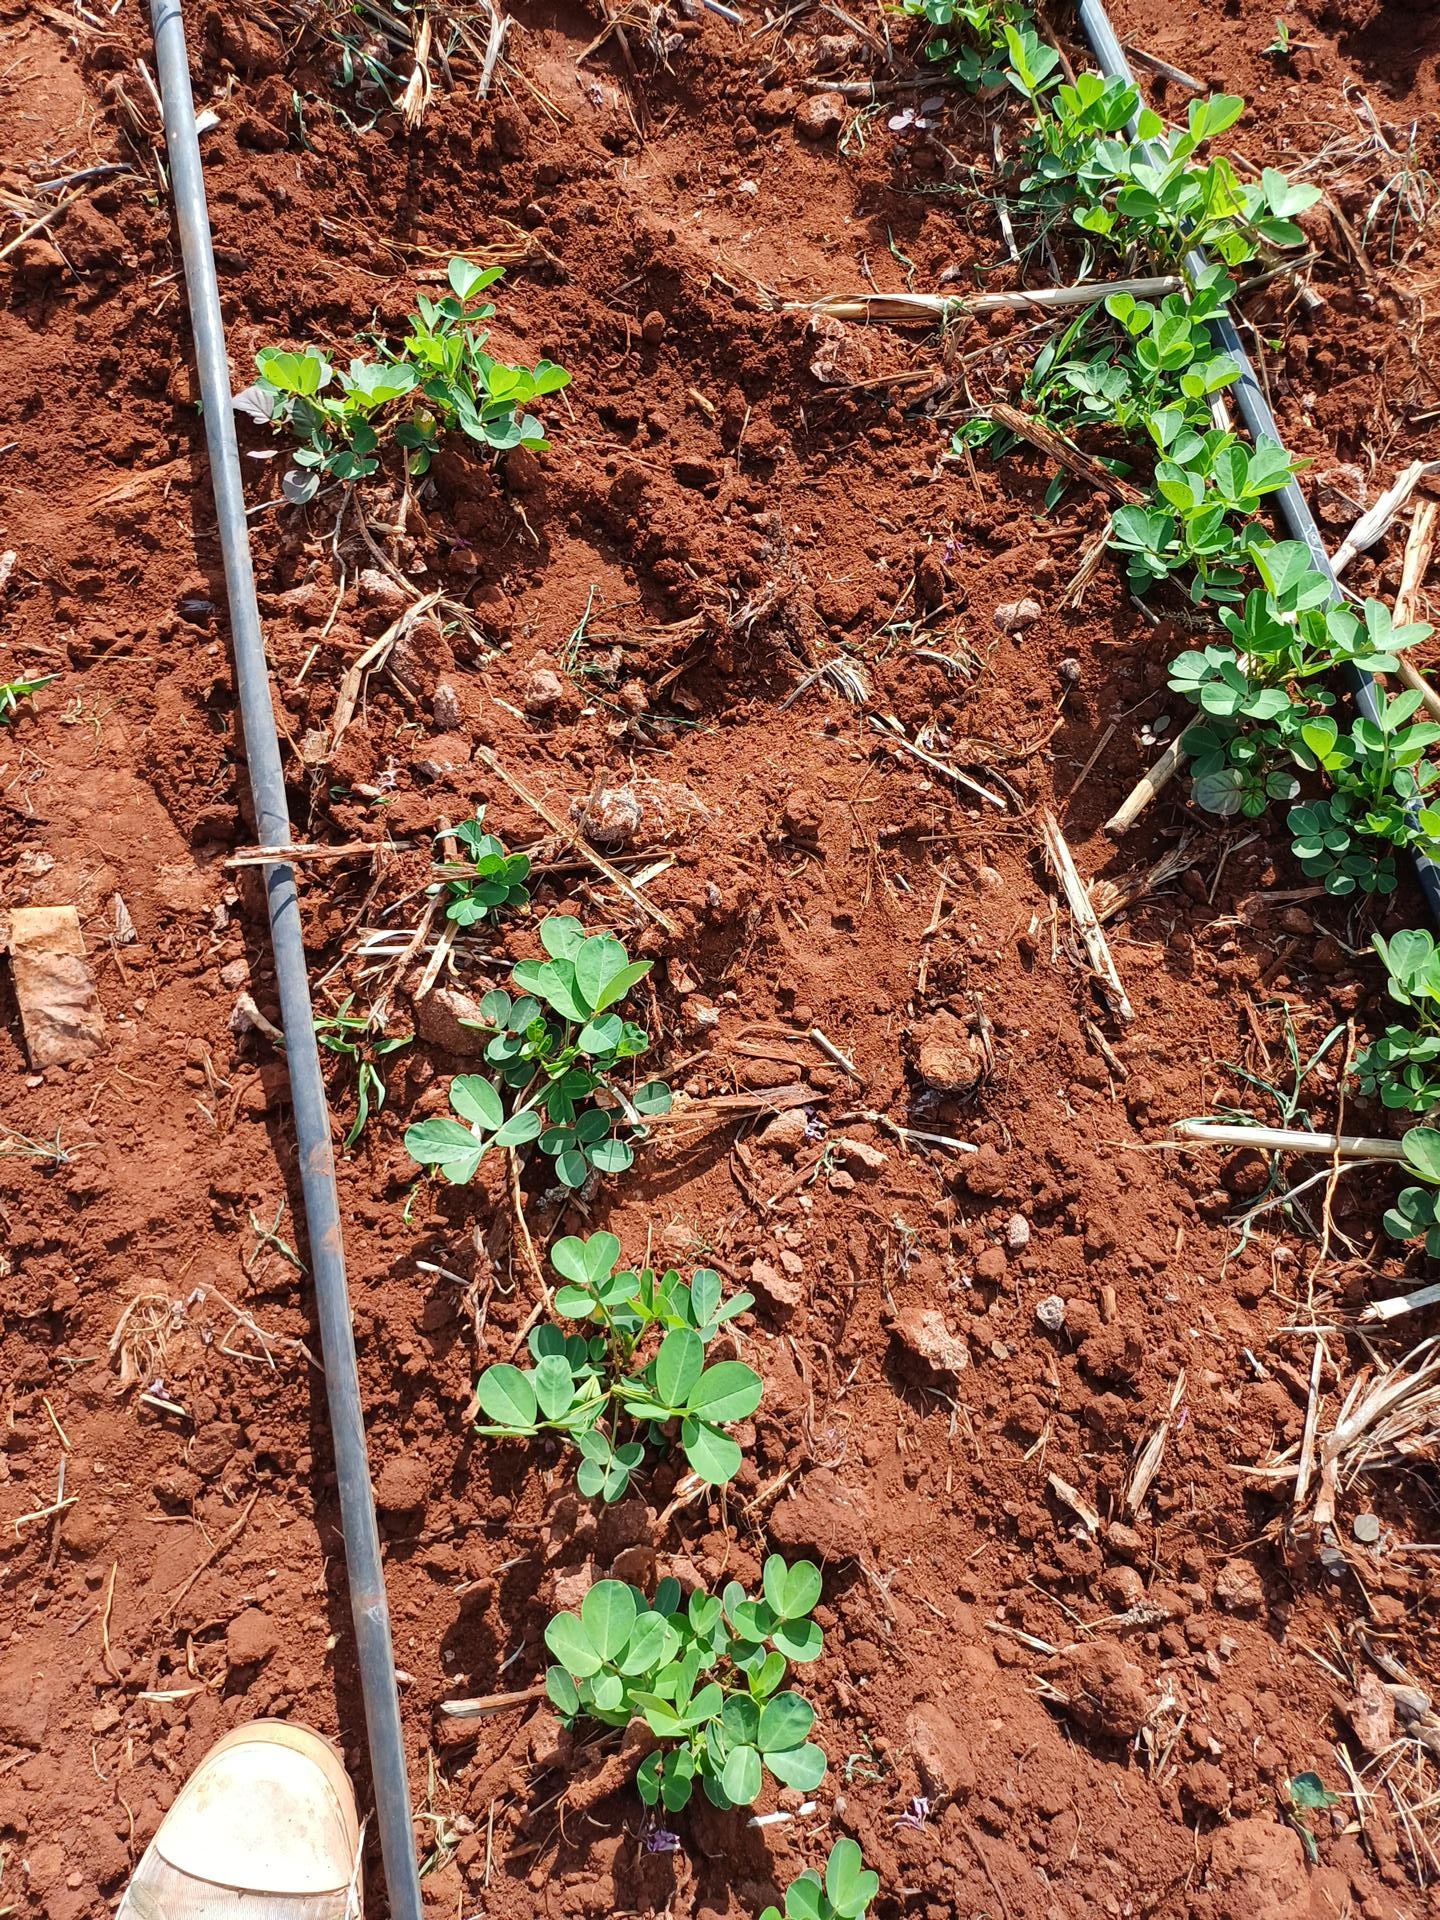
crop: groundnut
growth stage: vegetative
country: Kenya
